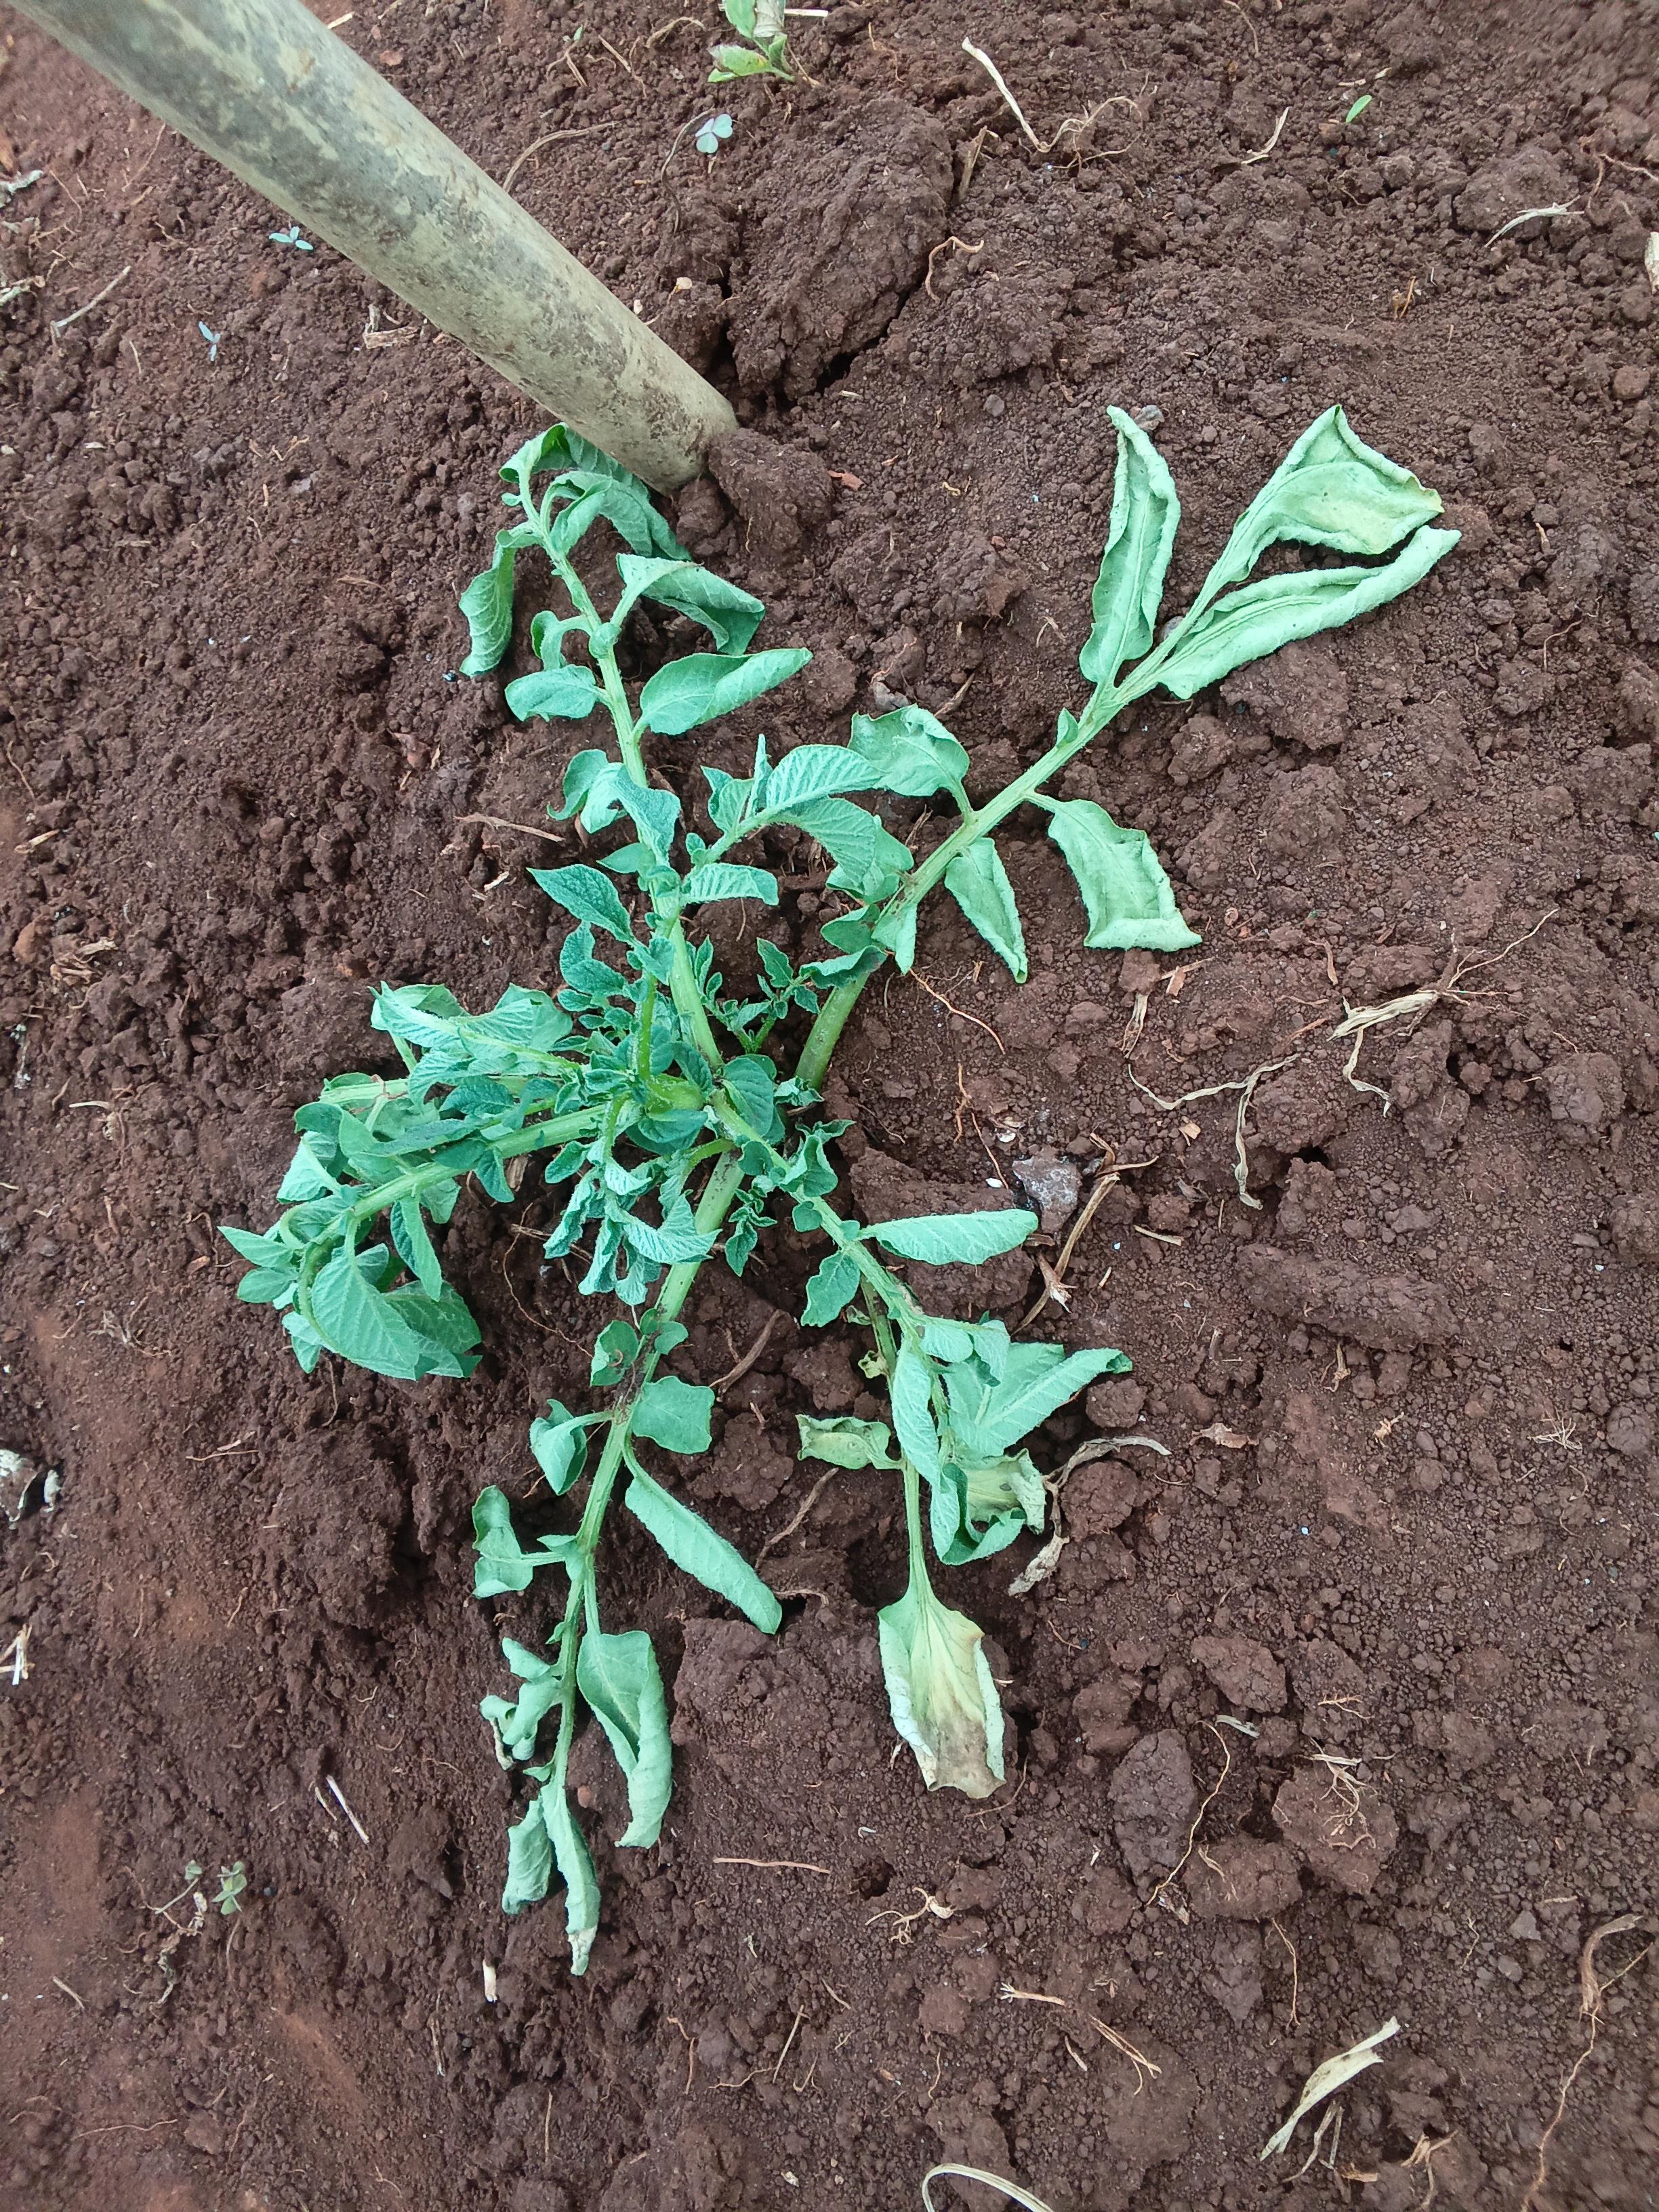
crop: potato
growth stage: vegetative
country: Kenya
